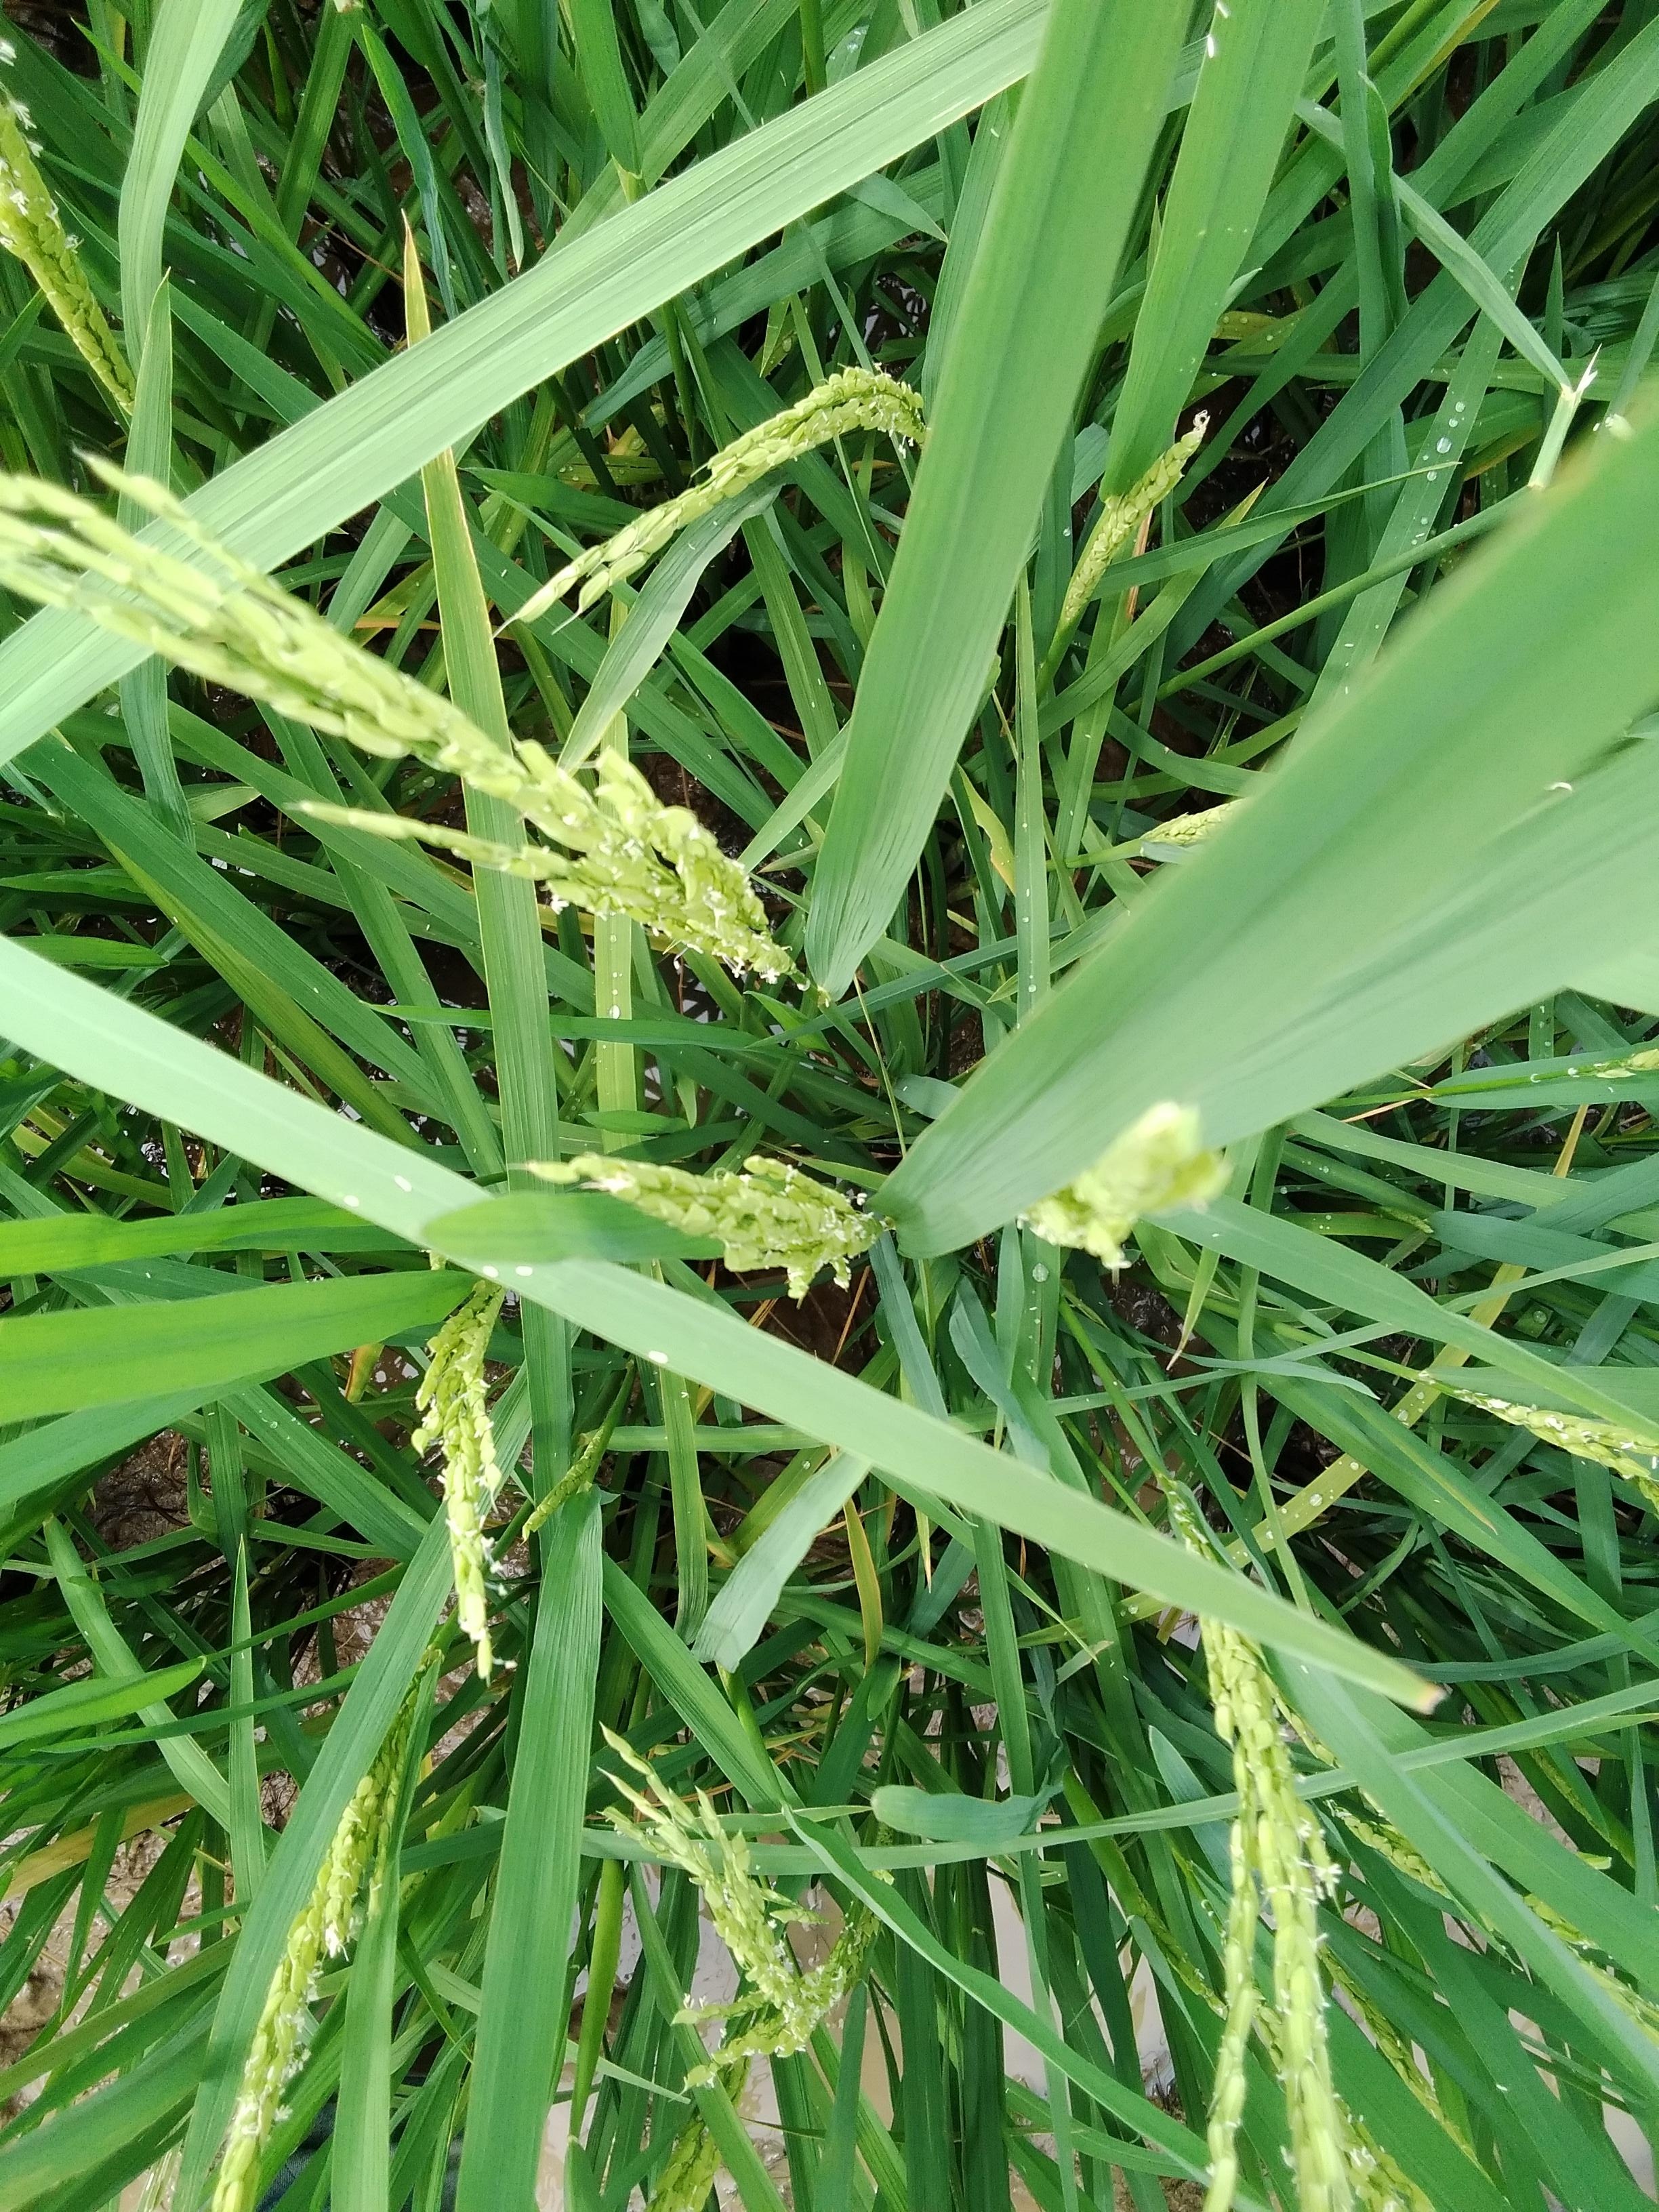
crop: rice
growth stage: flowering
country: Nigeria
